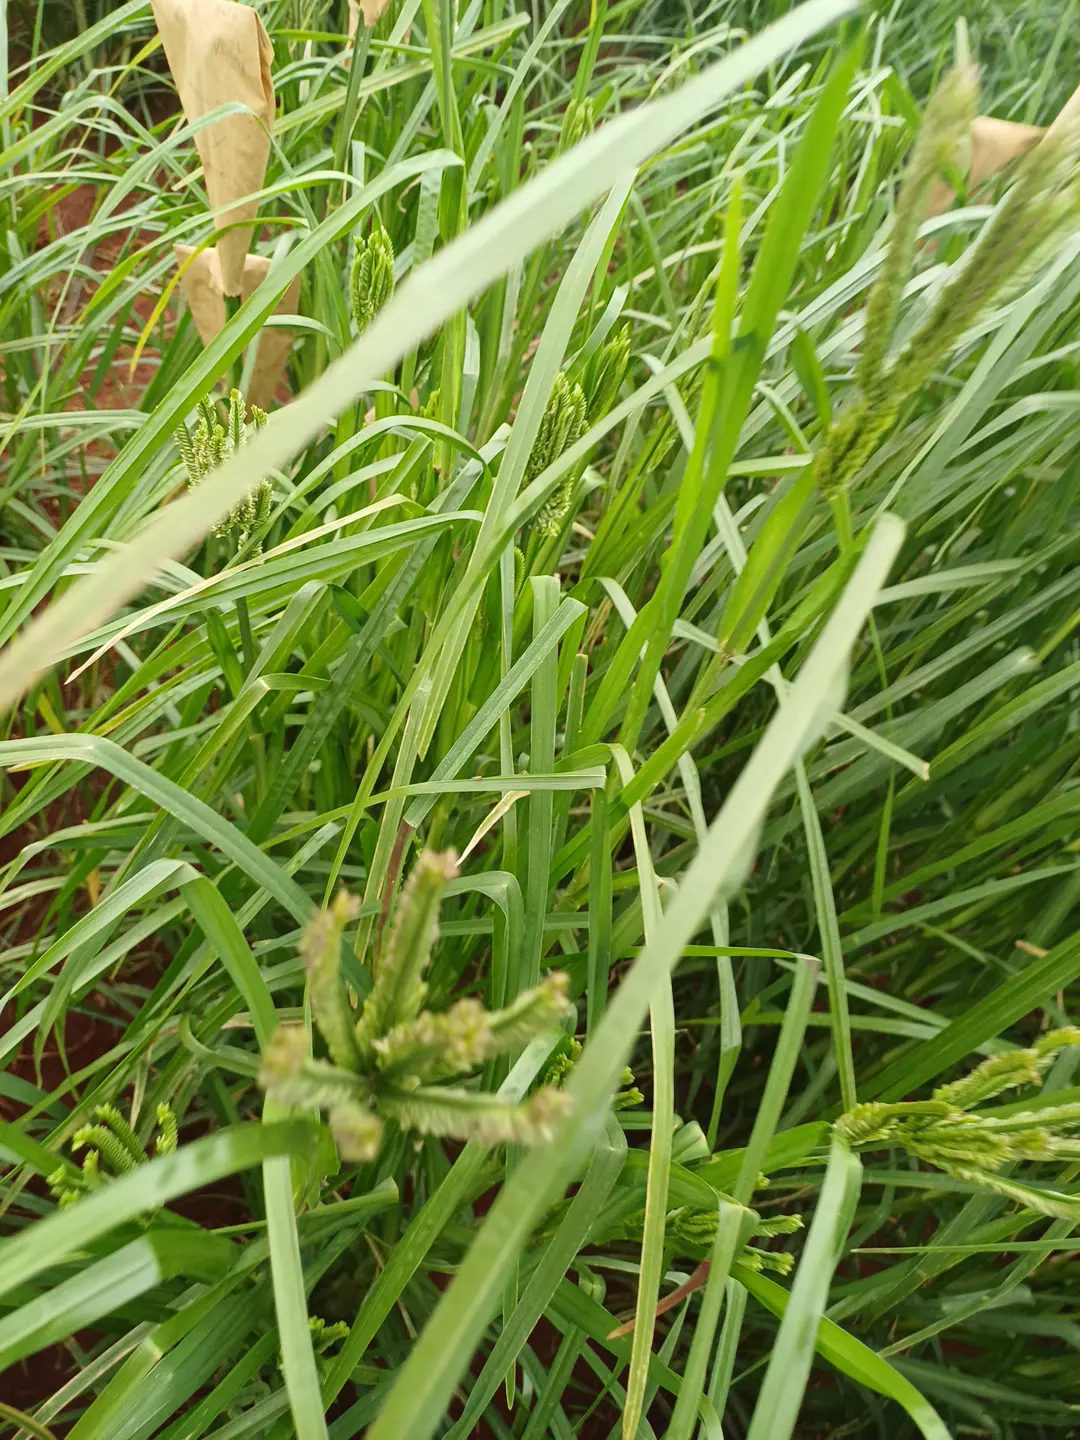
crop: finger millet
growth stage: heading tuber
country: Kenya
